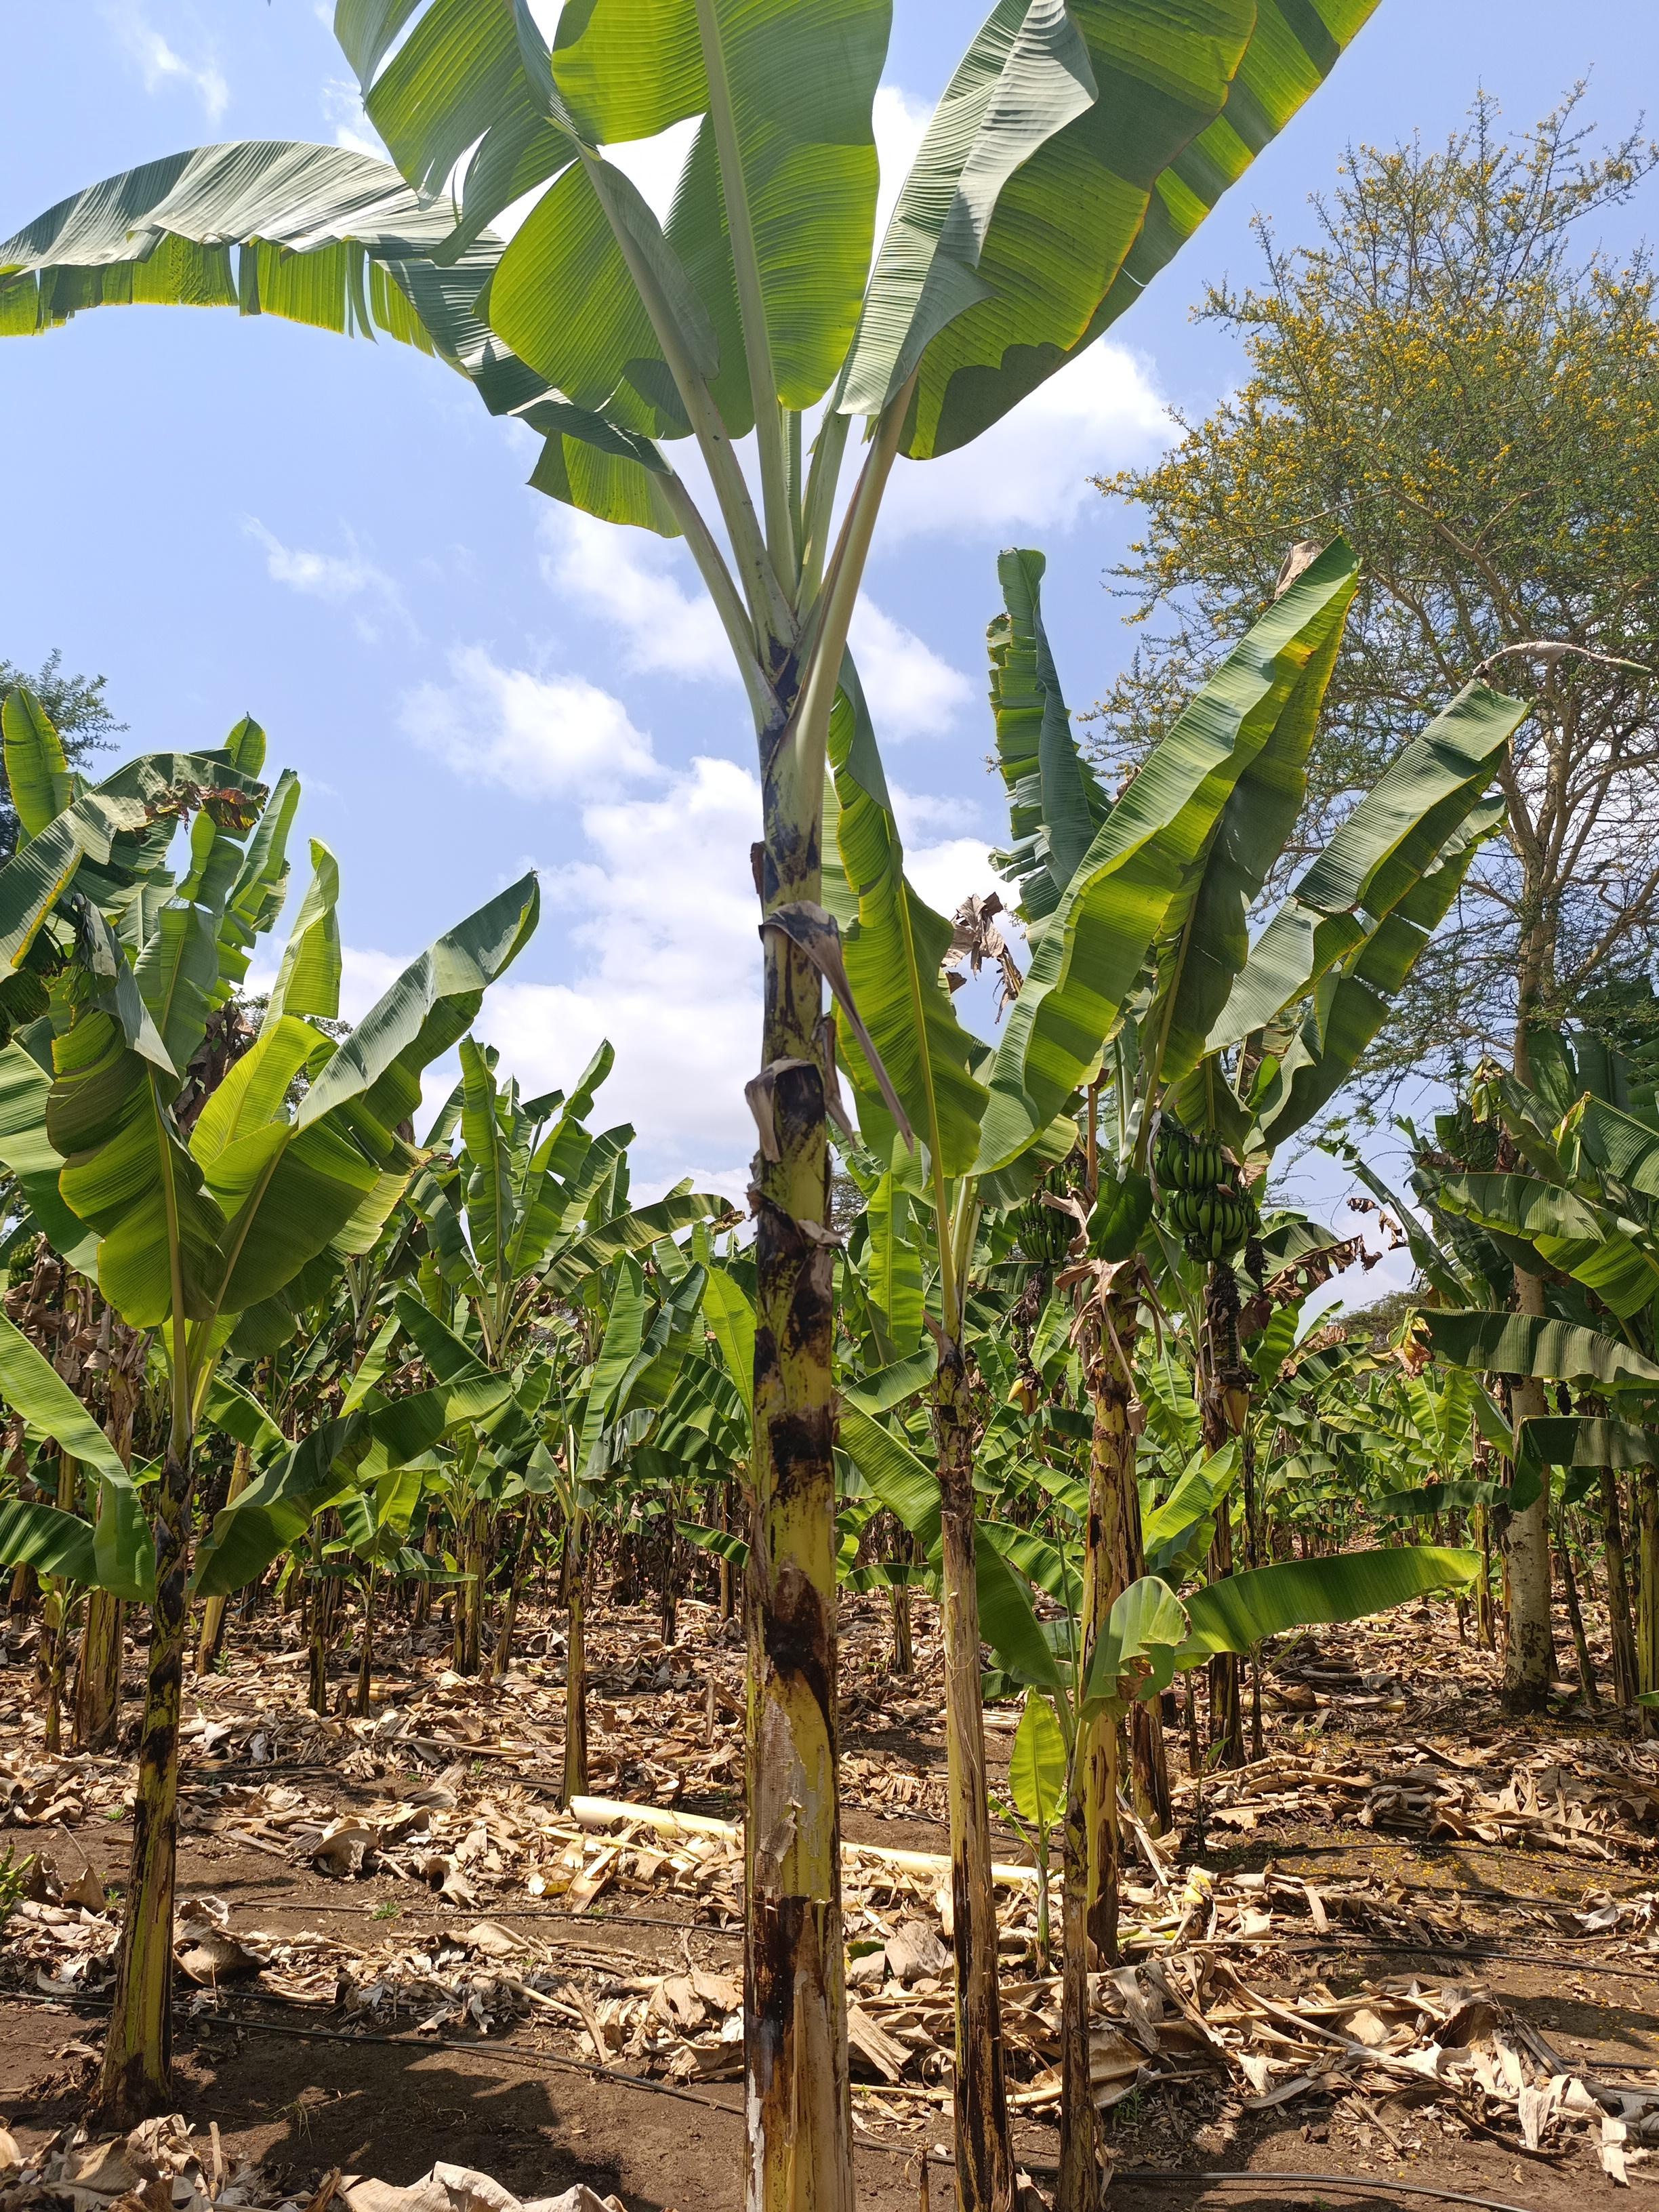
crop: banana
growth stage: vegetative
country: Tanzania
